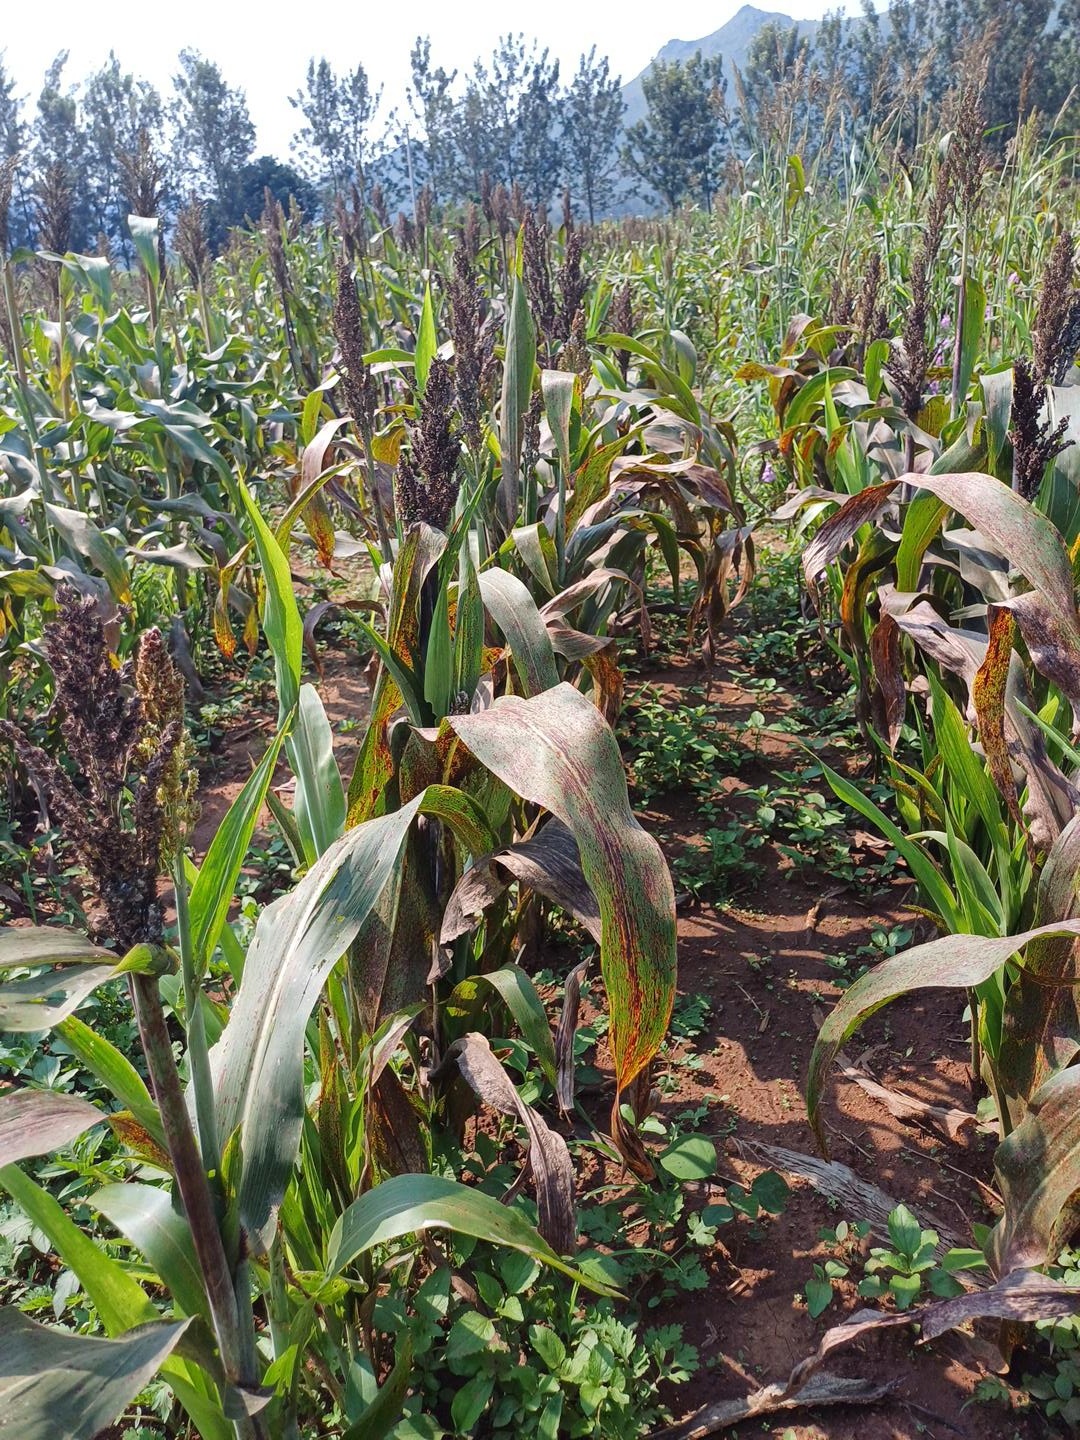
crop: sorghum
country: Kenya
